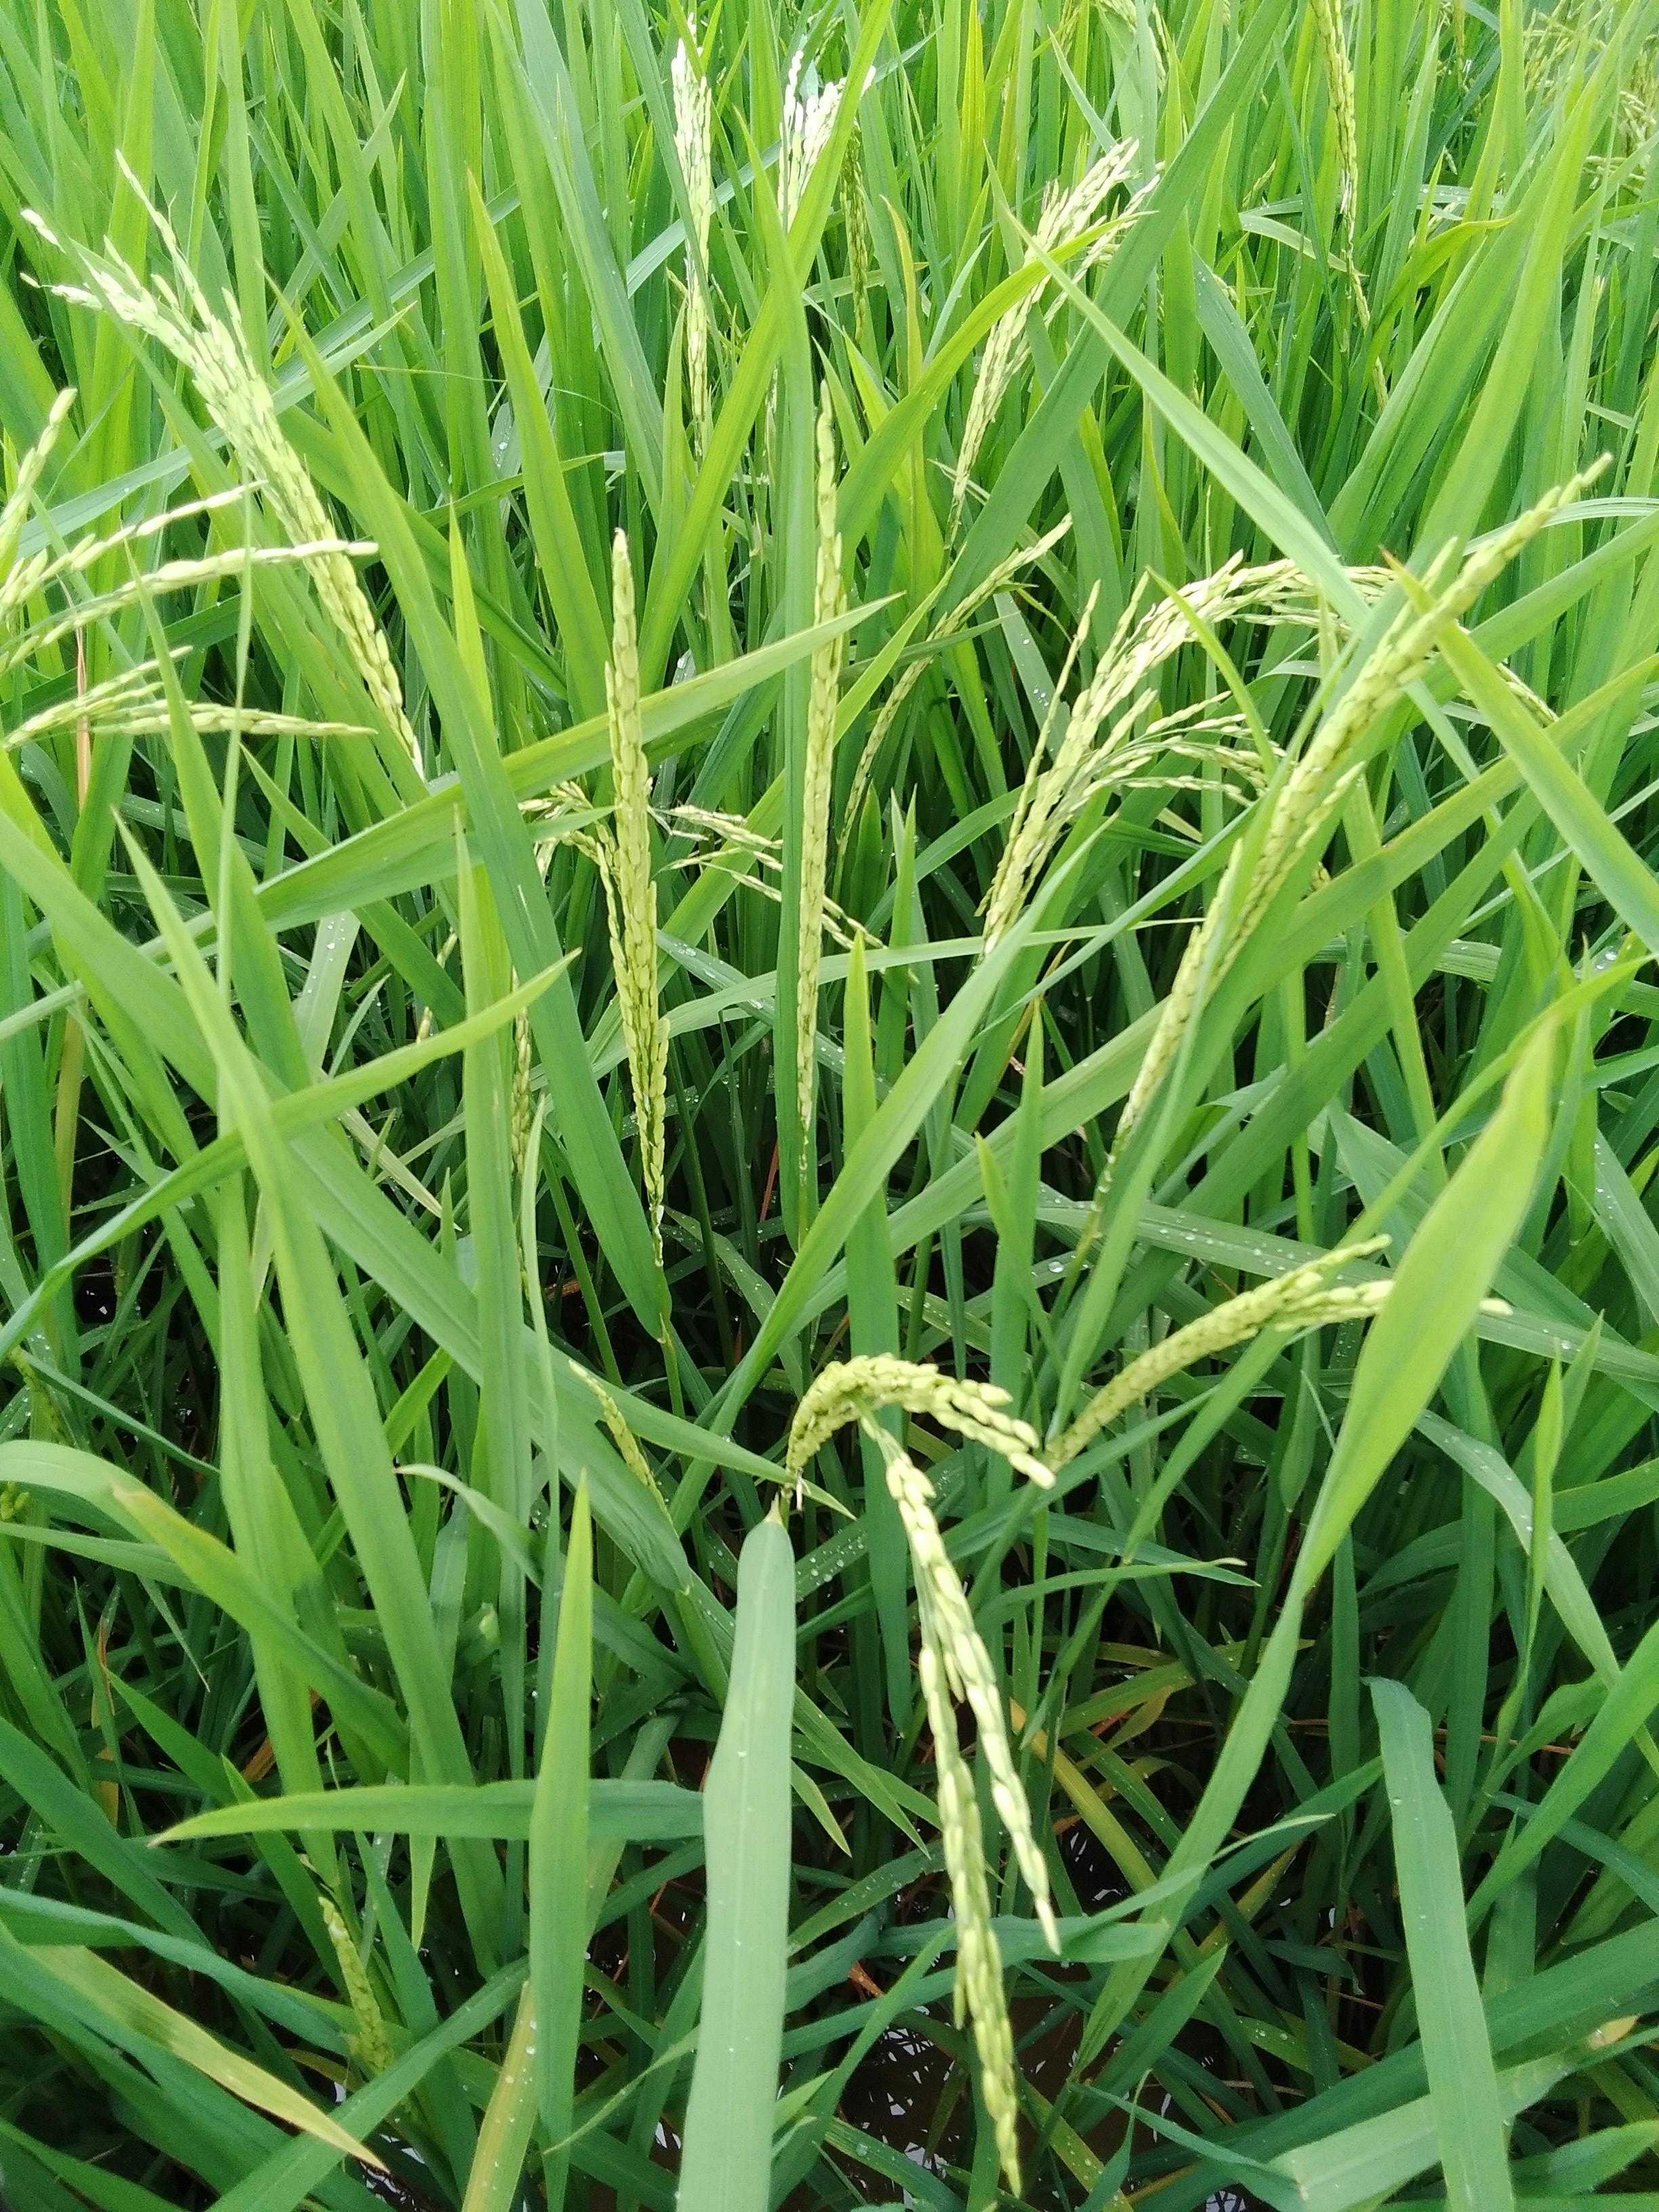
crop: rice
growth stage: flowering
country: Nigeria
